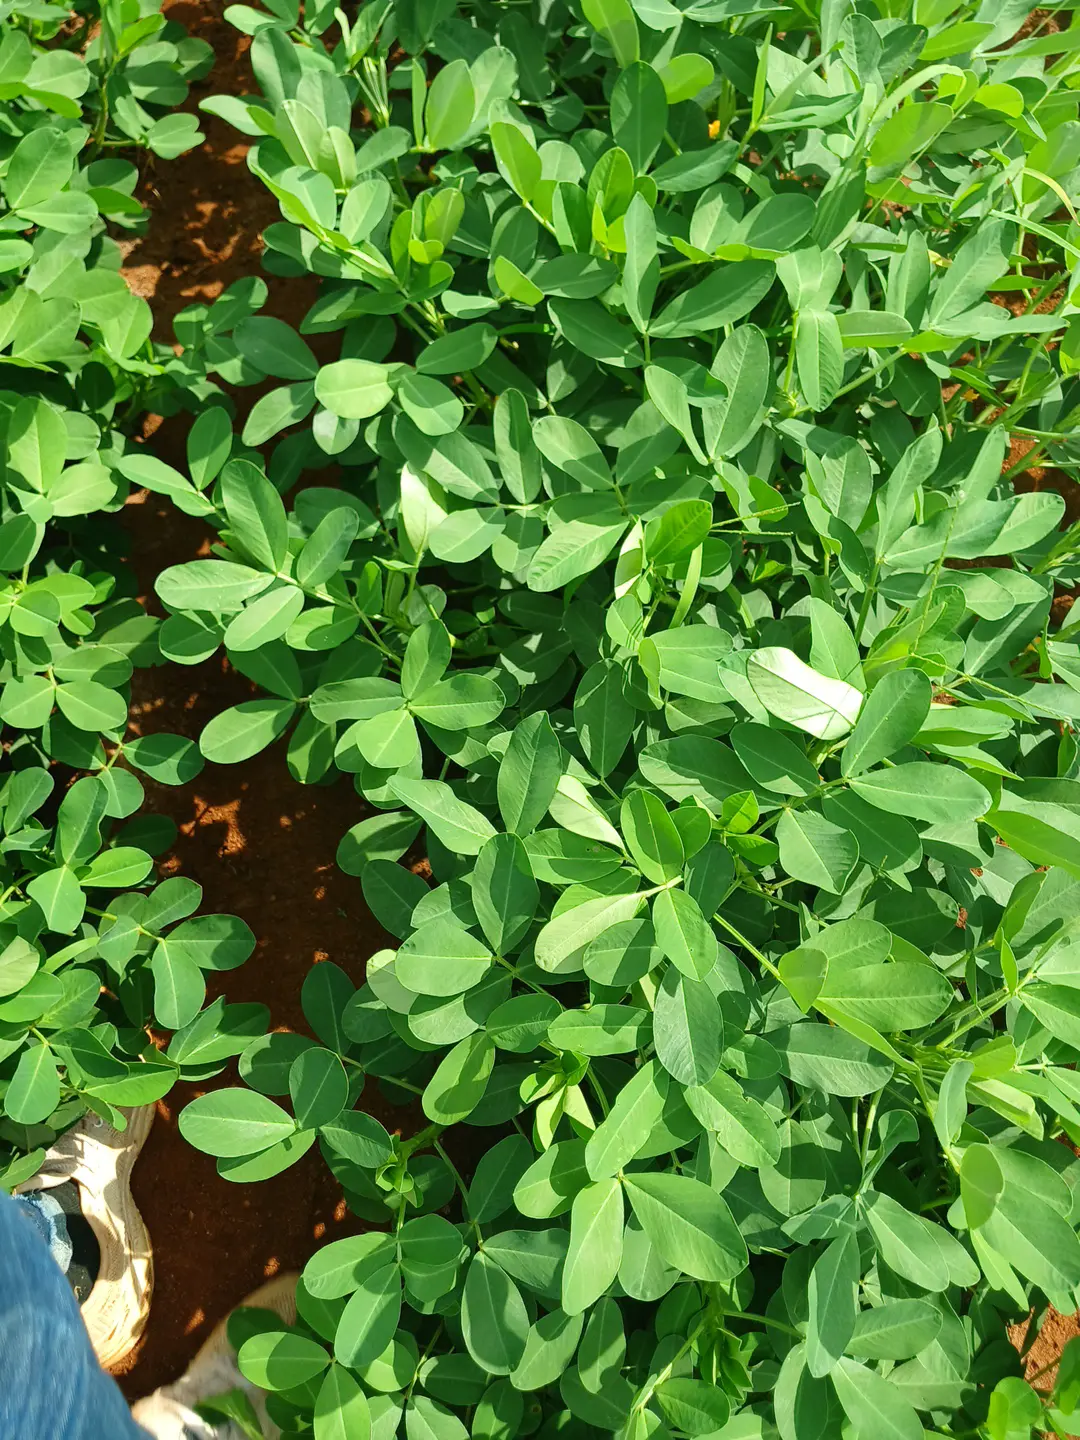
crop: groundnut
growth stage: flowering
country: Kenya
